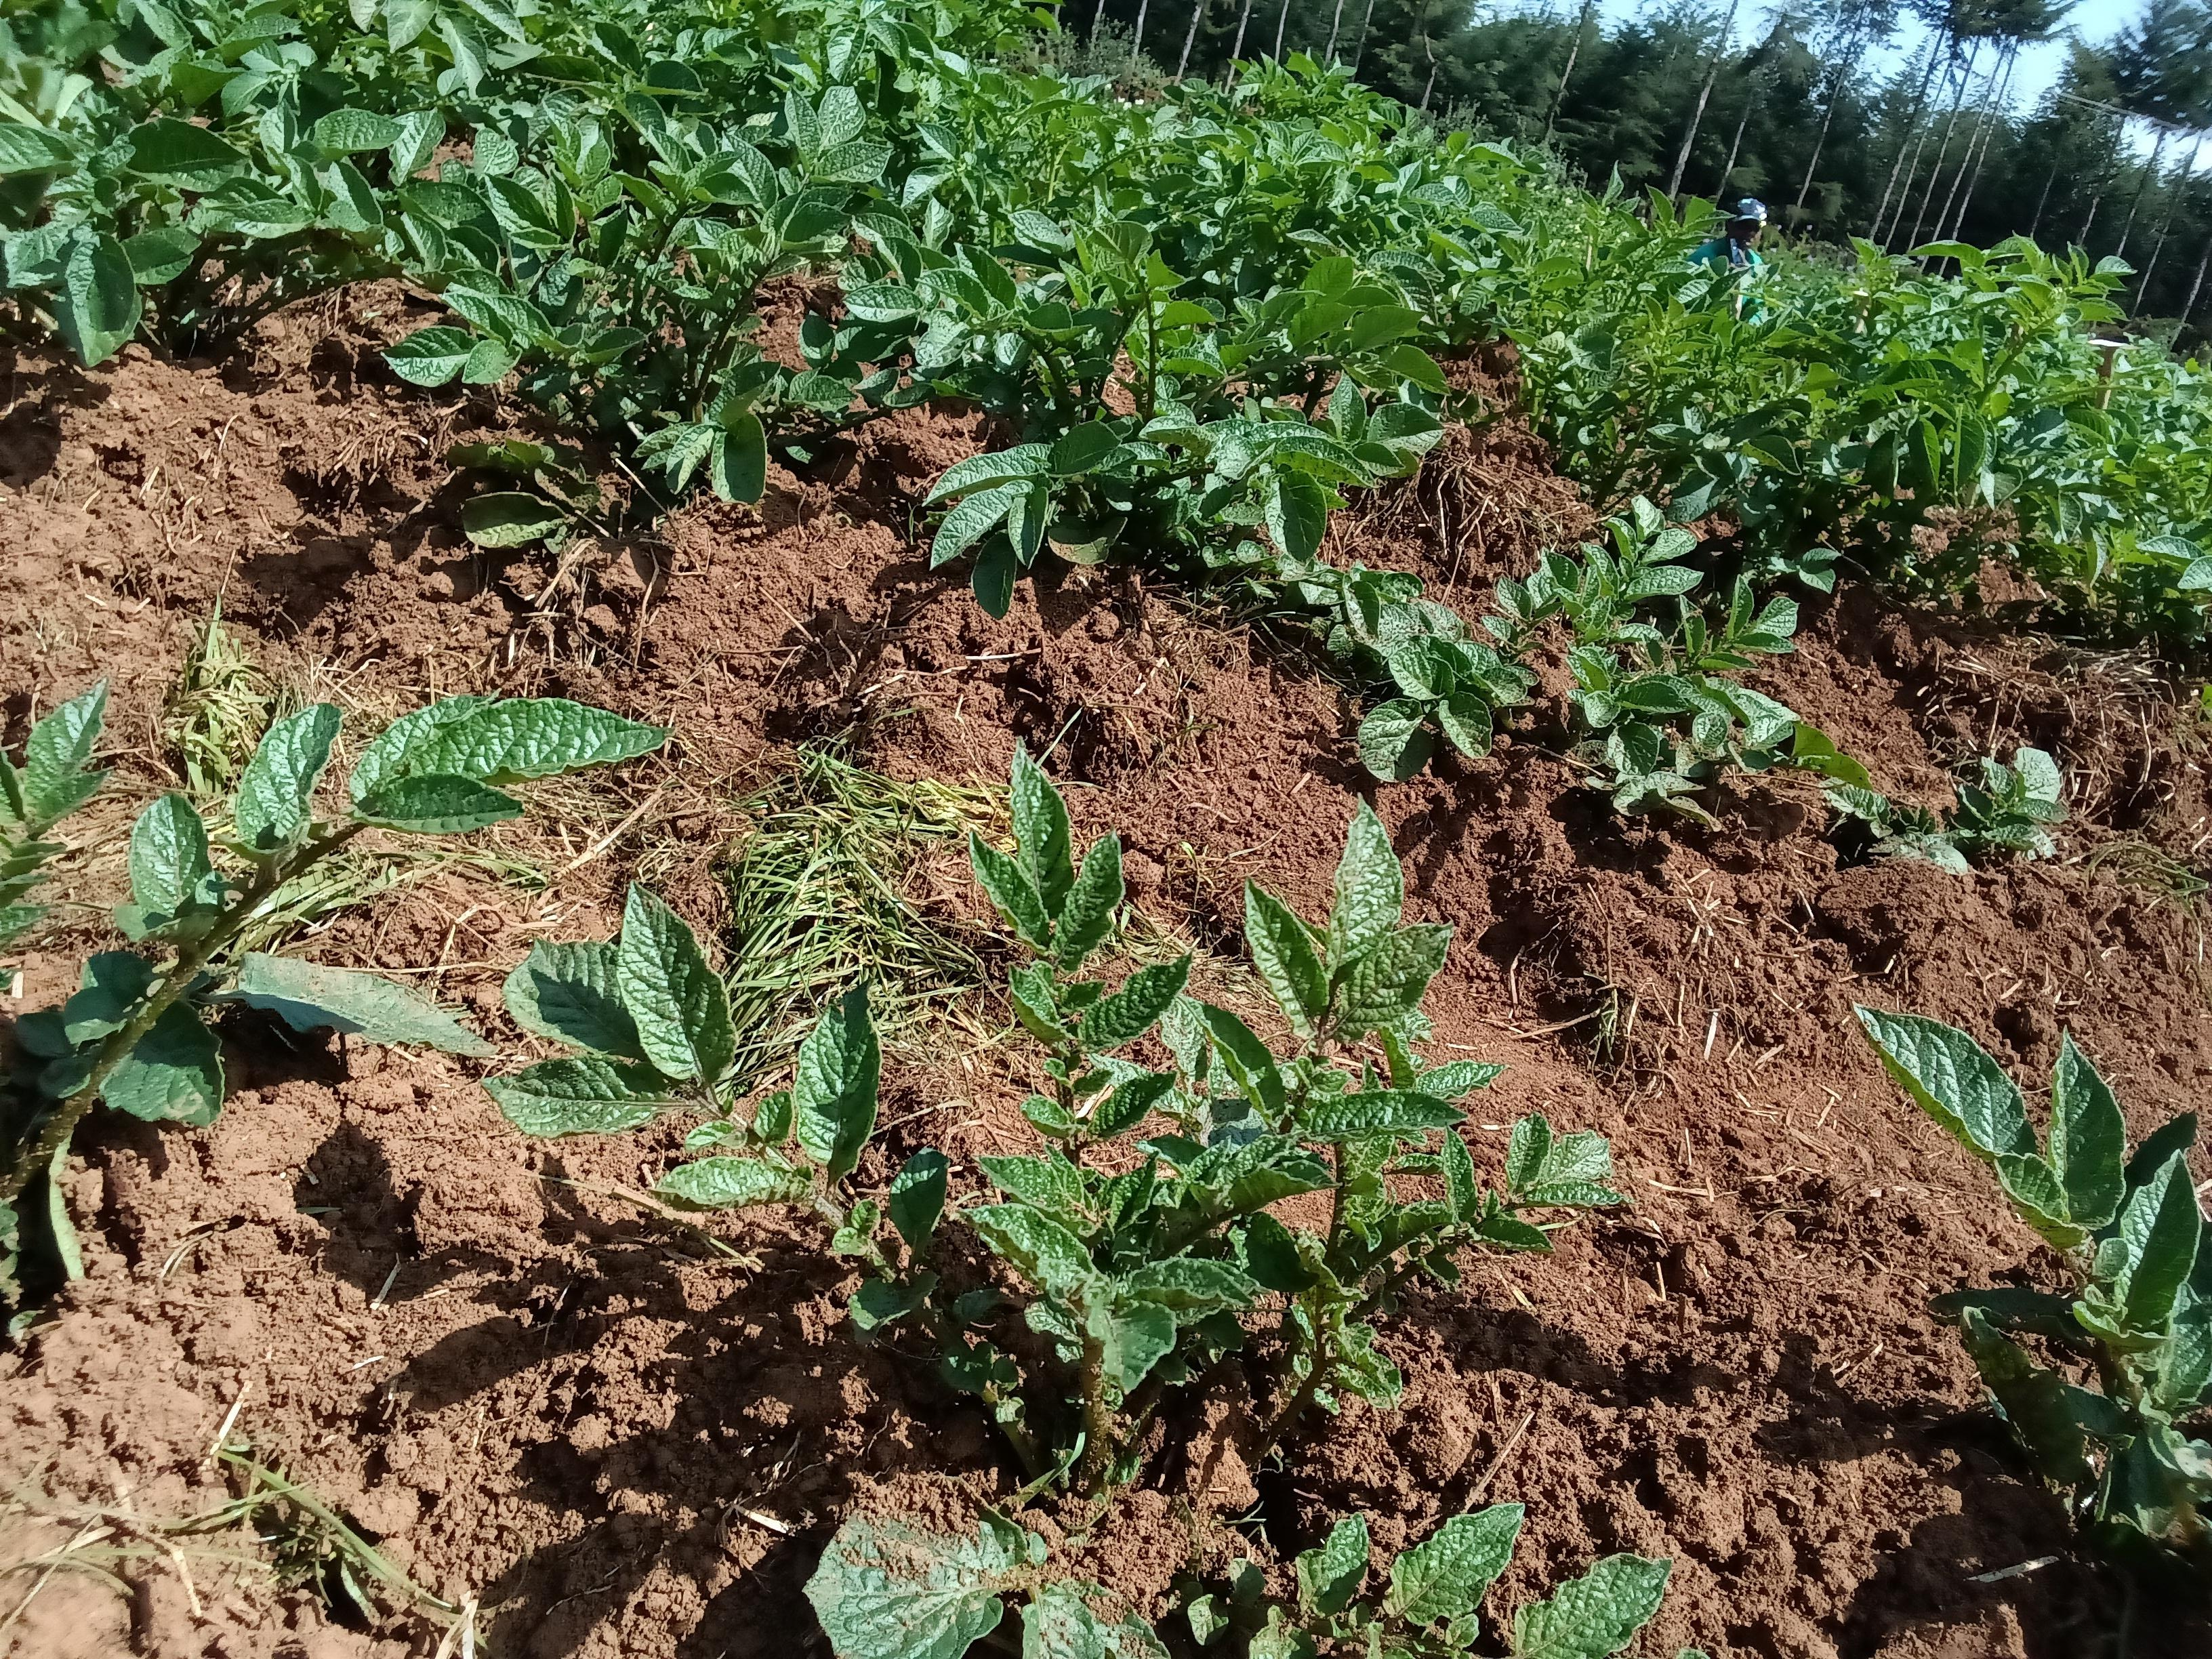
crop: potato
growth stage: vegetative
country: Kenya
